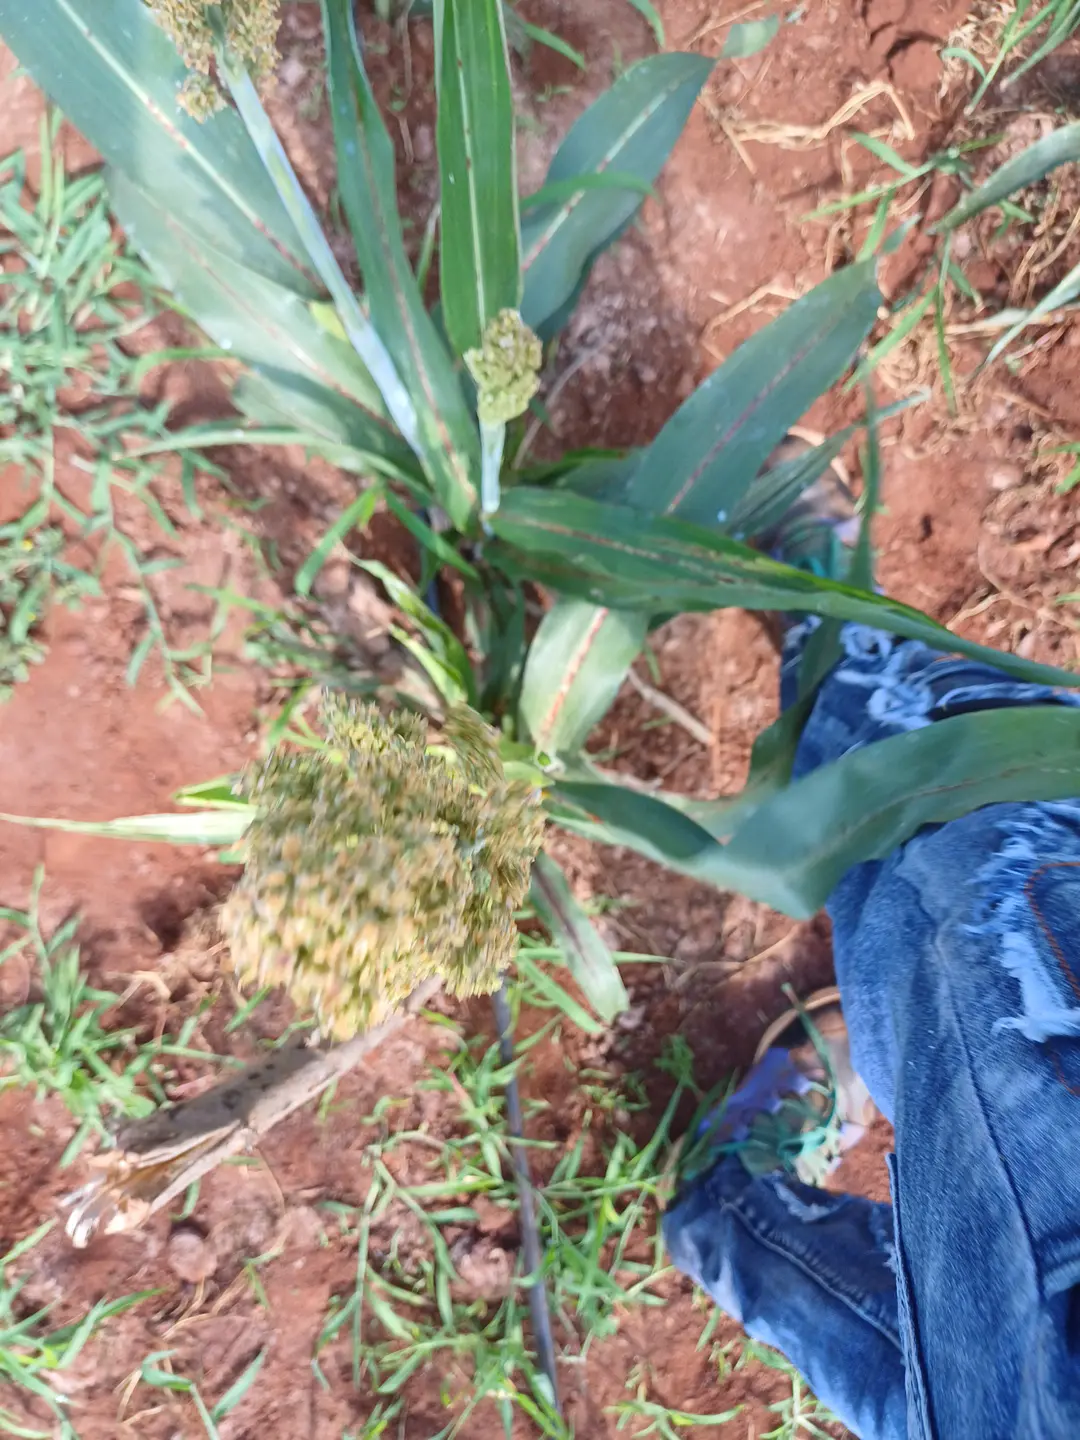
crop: sorghum
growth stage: filling grain
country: Kenya
